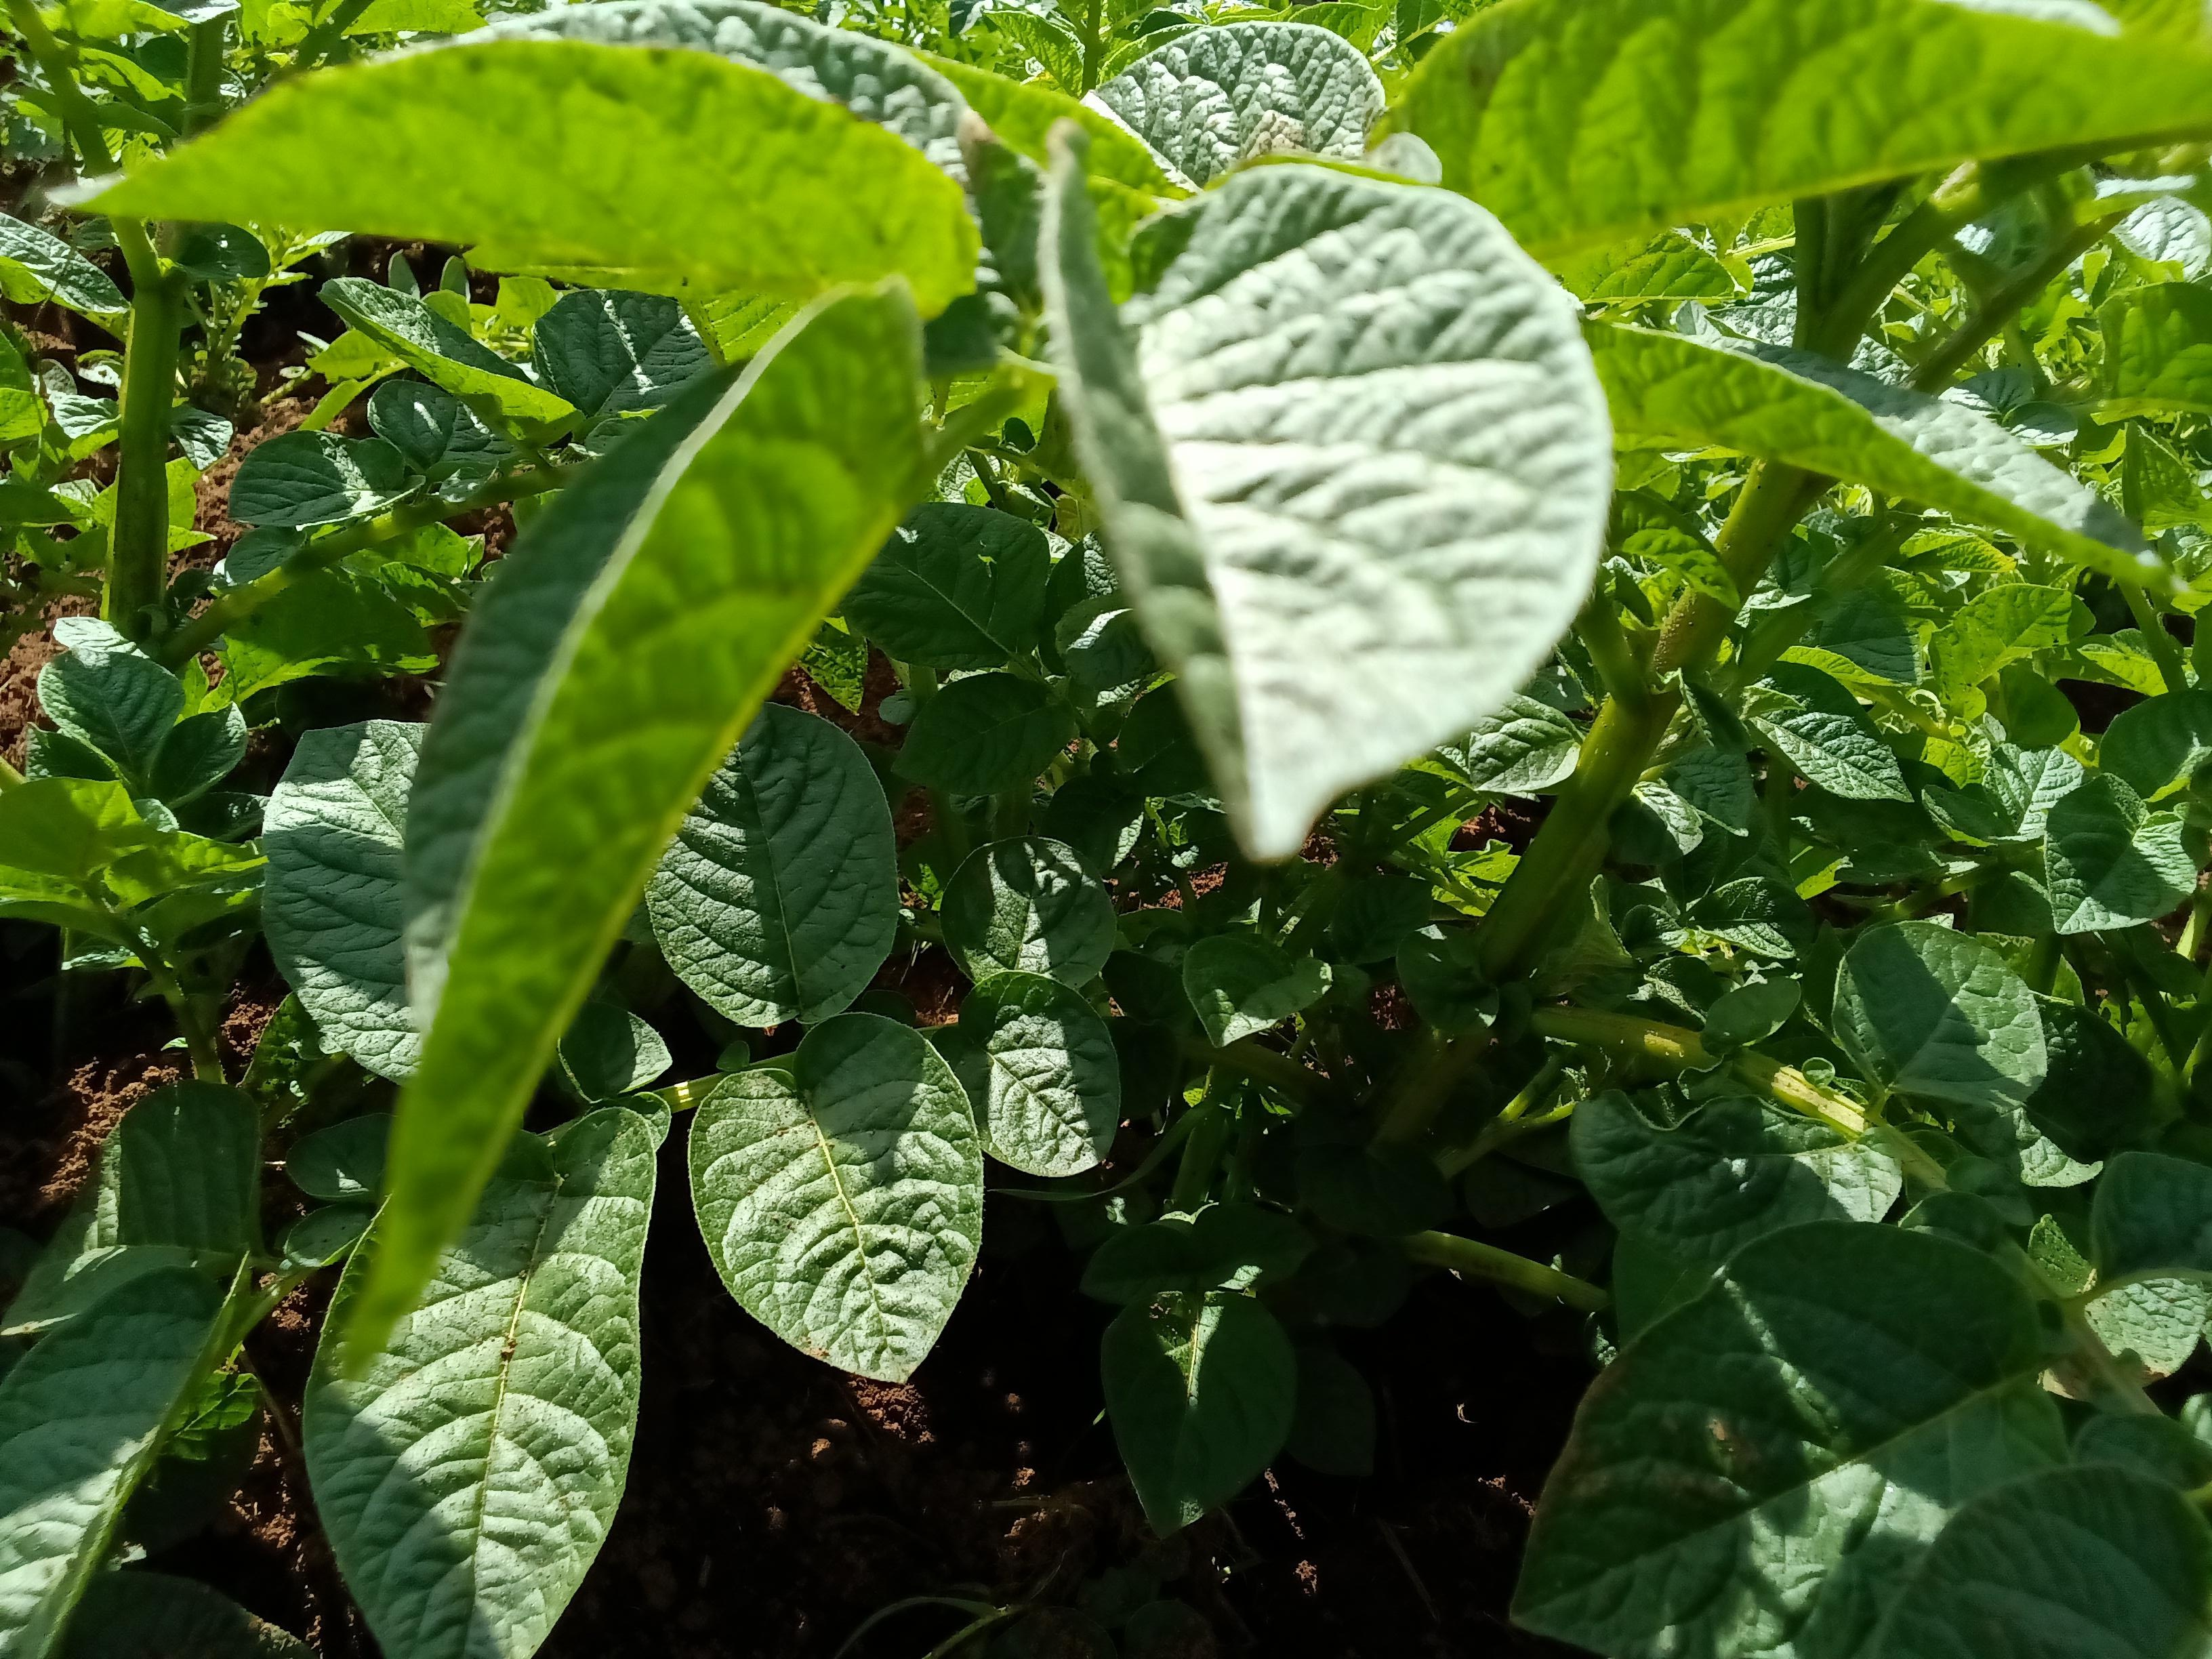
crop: potato
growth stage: vegetative
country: Kenya
